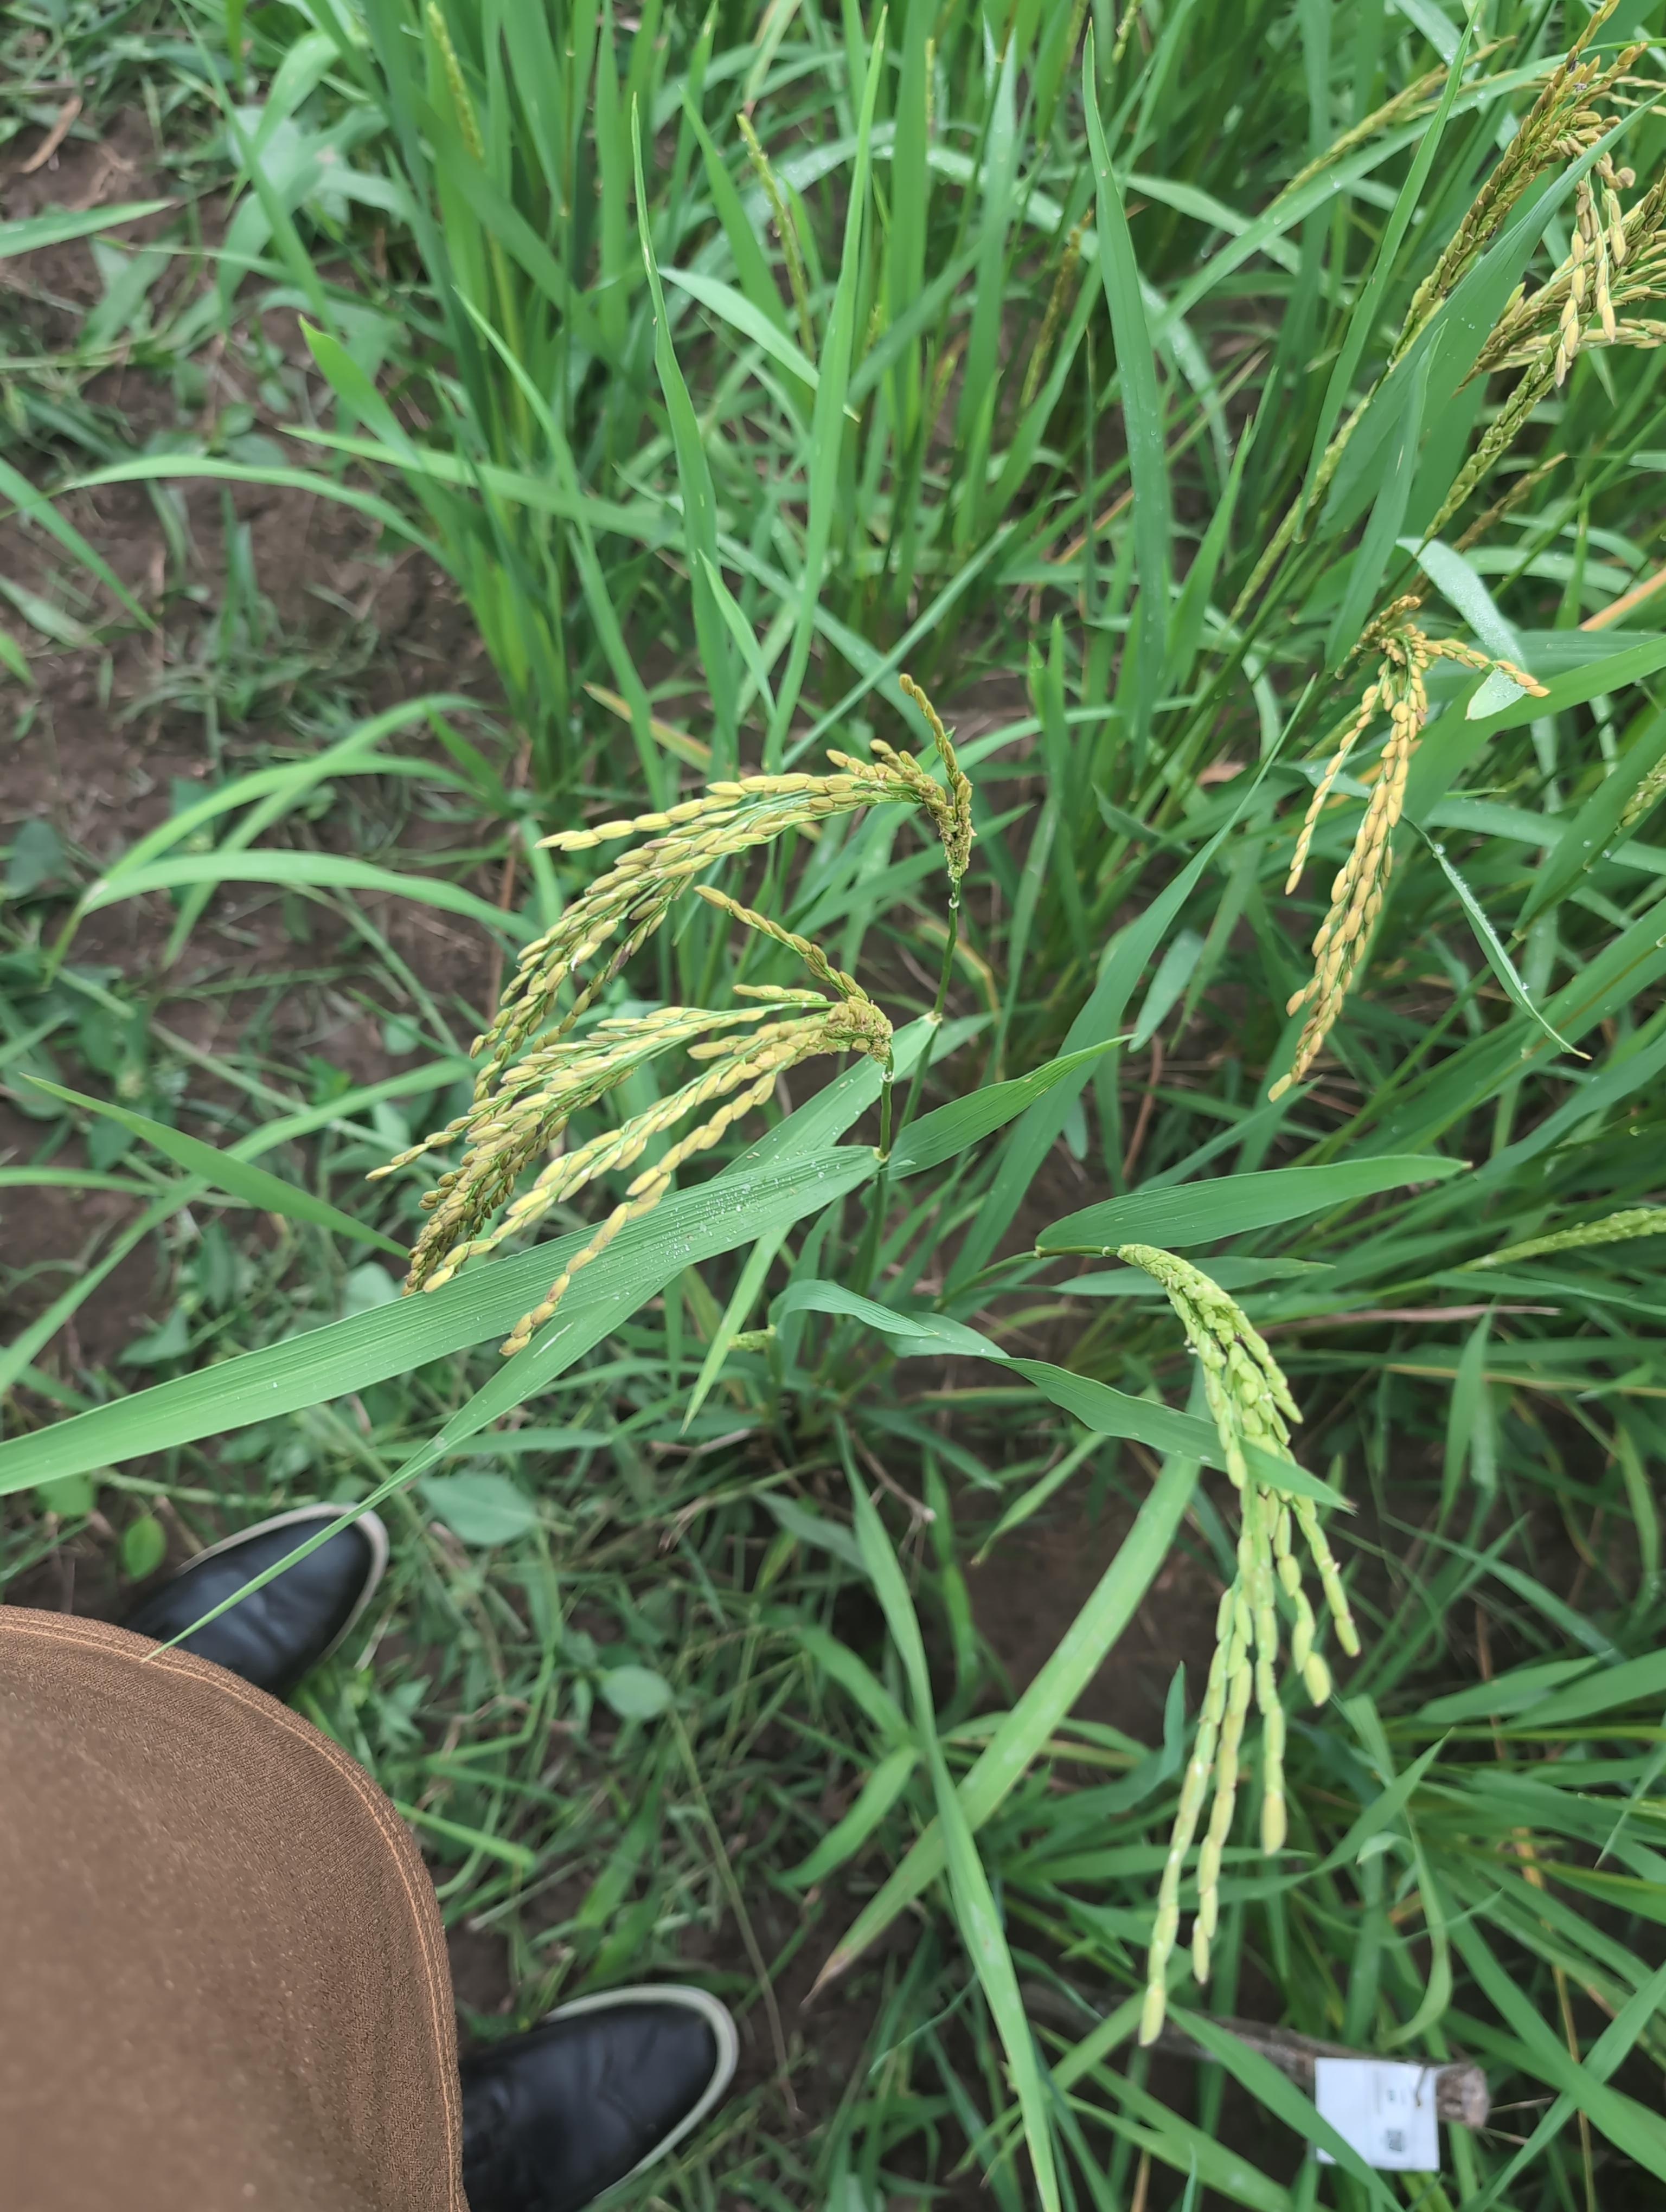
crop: rice
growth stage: stage dough
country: Côte d'Ivoire
